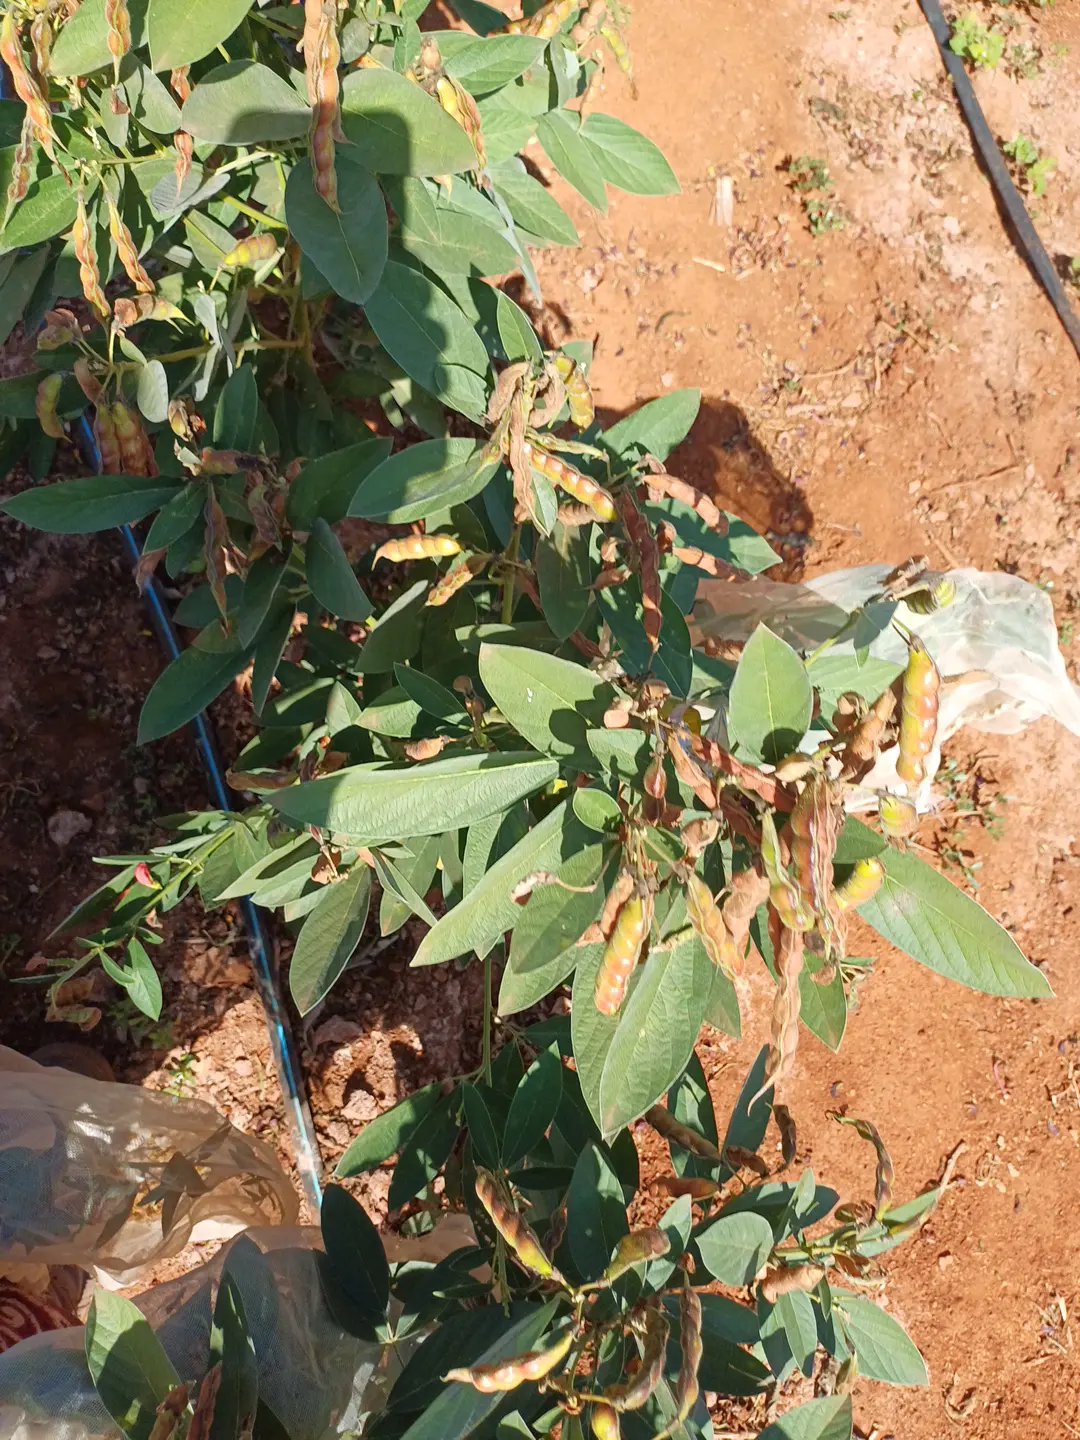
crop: pigeonpea
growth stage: development pod
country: Kenya
